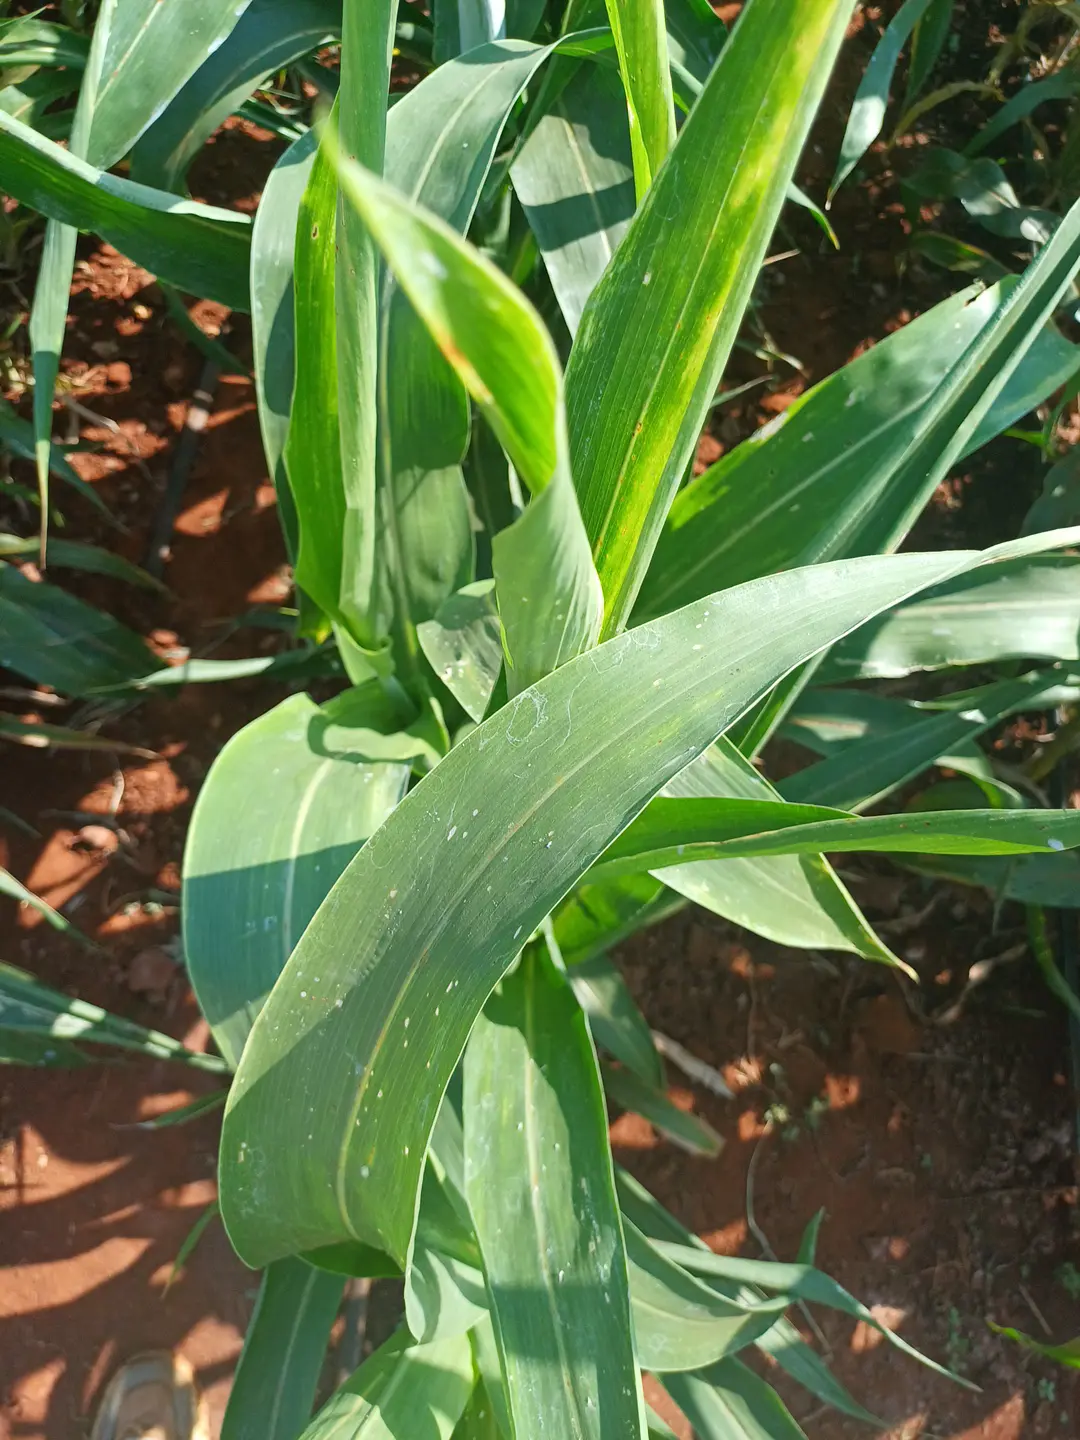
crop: sorghum
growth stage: heading tuber
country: Kenya
